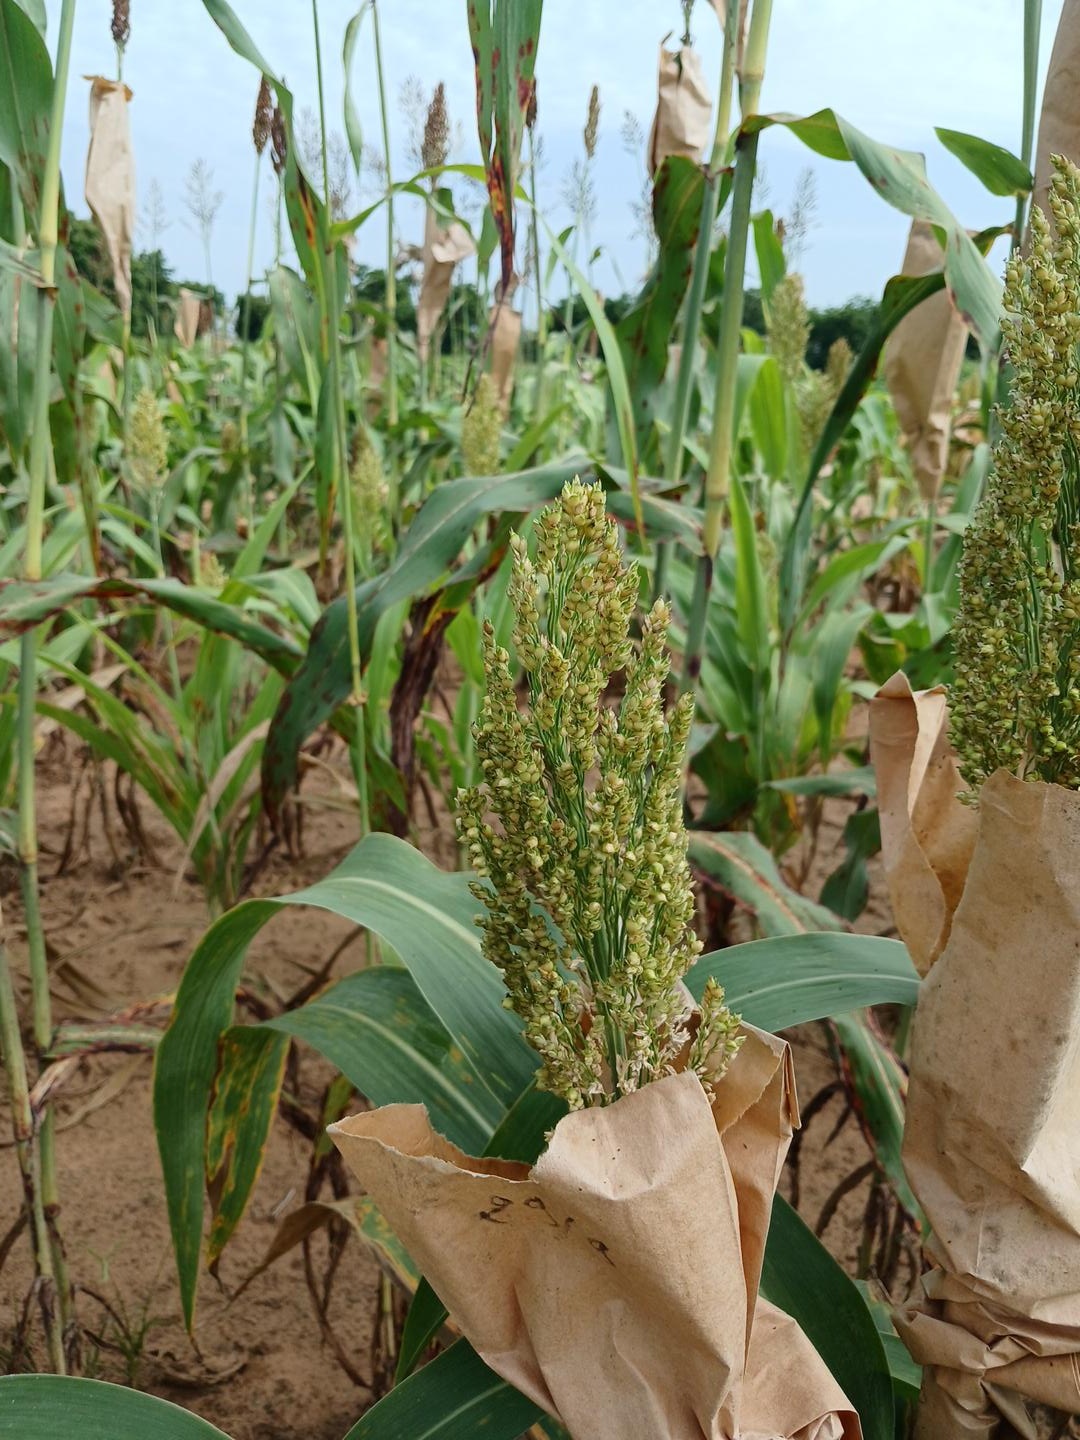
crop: sorghum
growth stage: filling grain
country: Senegal
